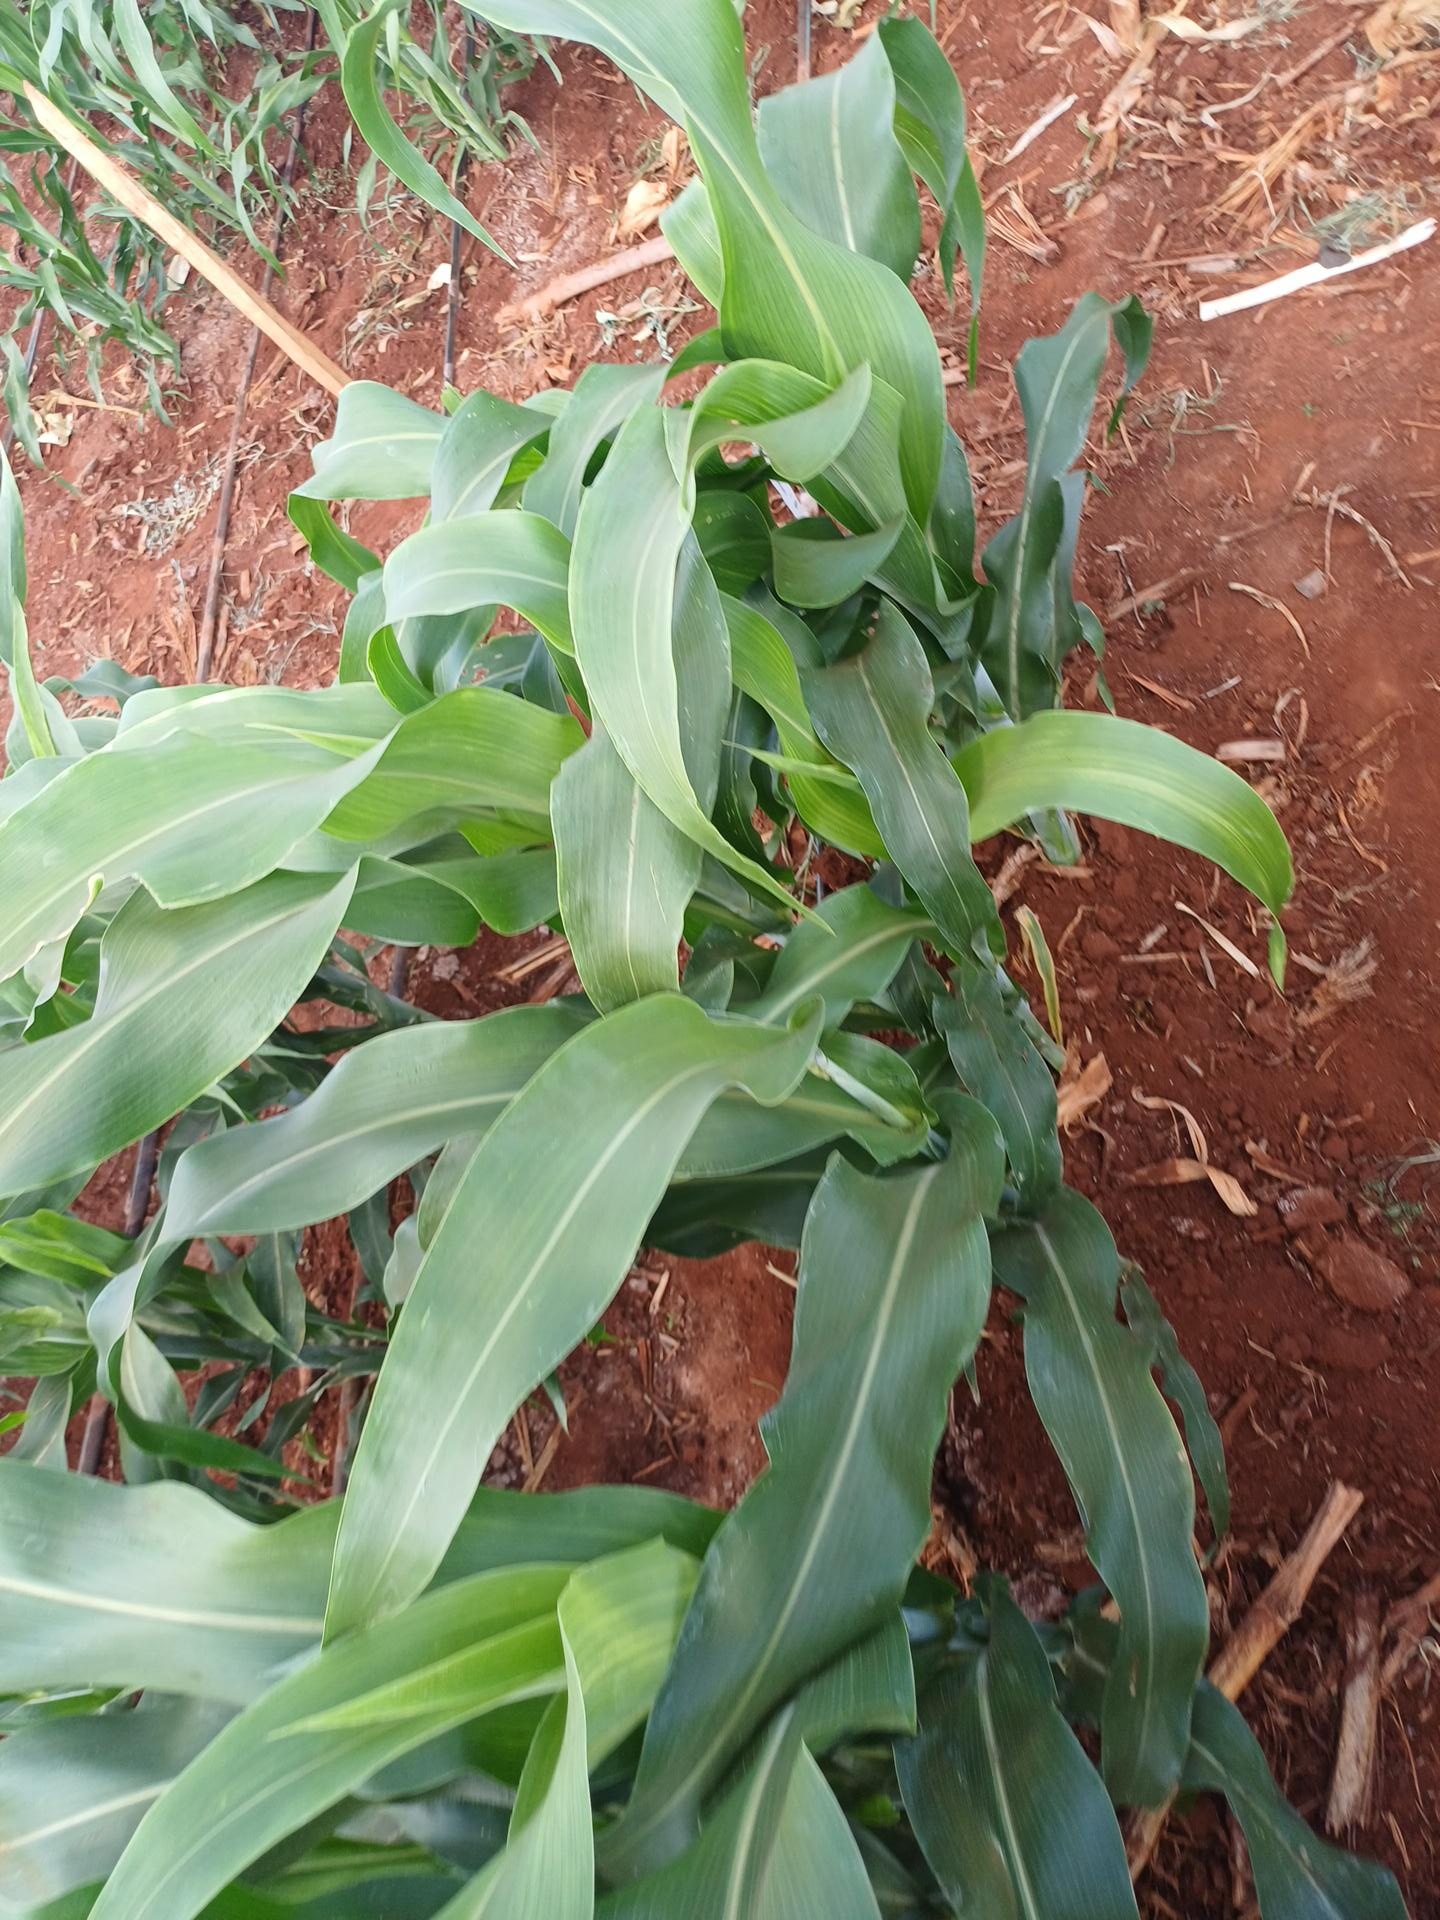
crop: sorghum
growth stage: vegetative
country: Kenya
